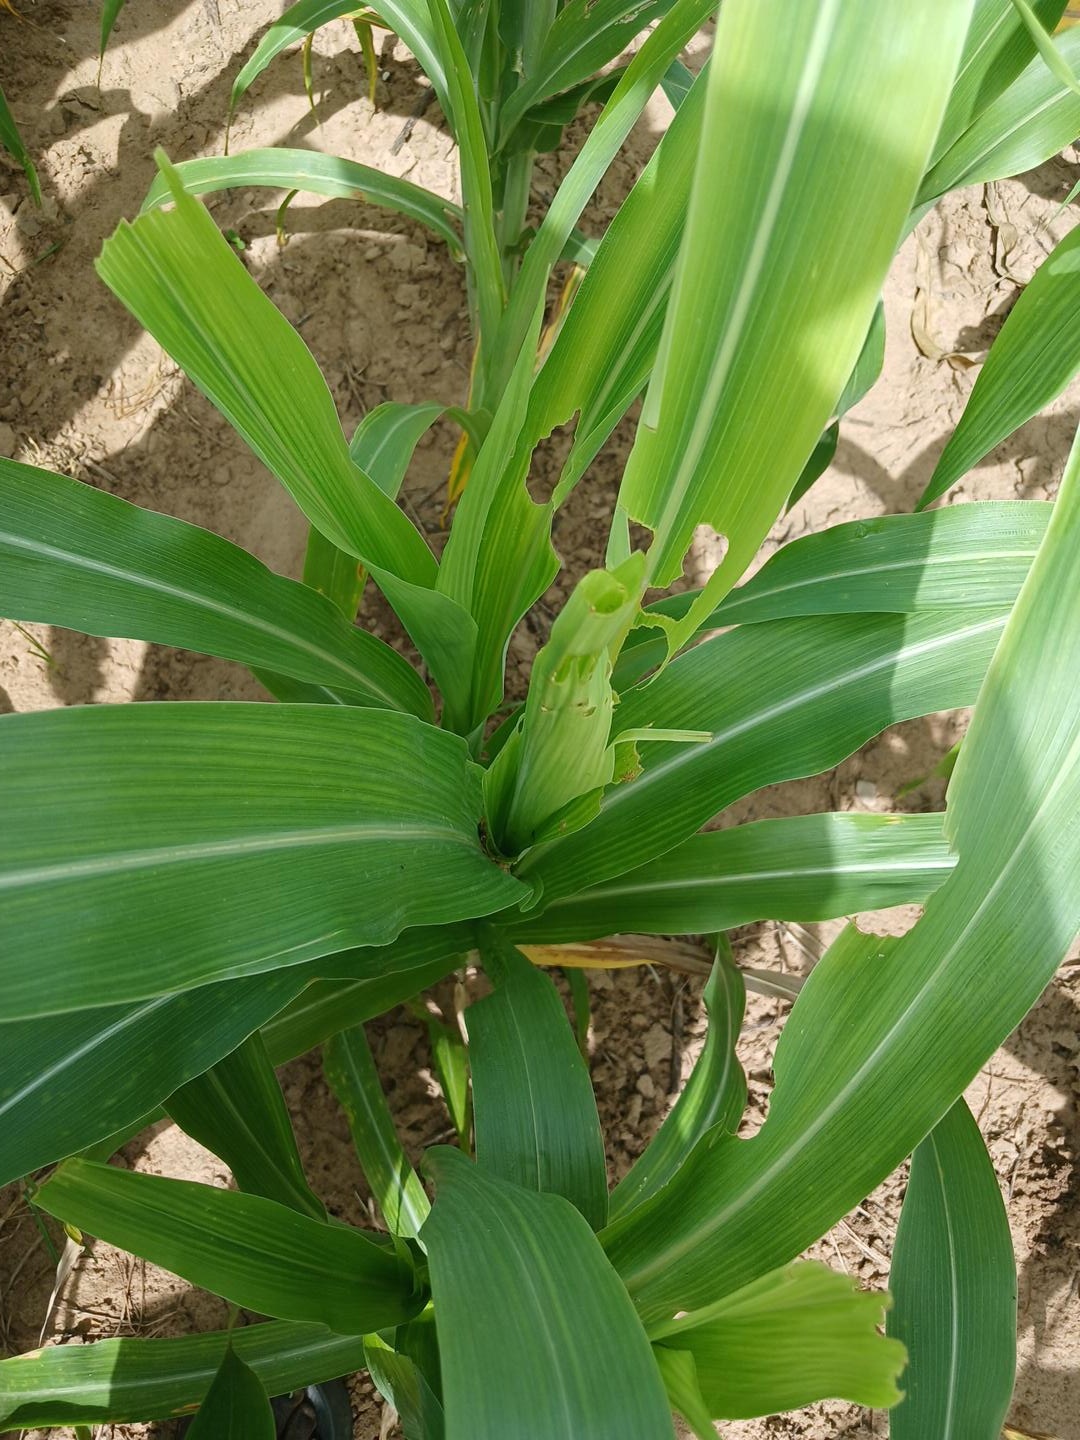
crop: sorghum
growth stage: vegetative
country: Senegal
